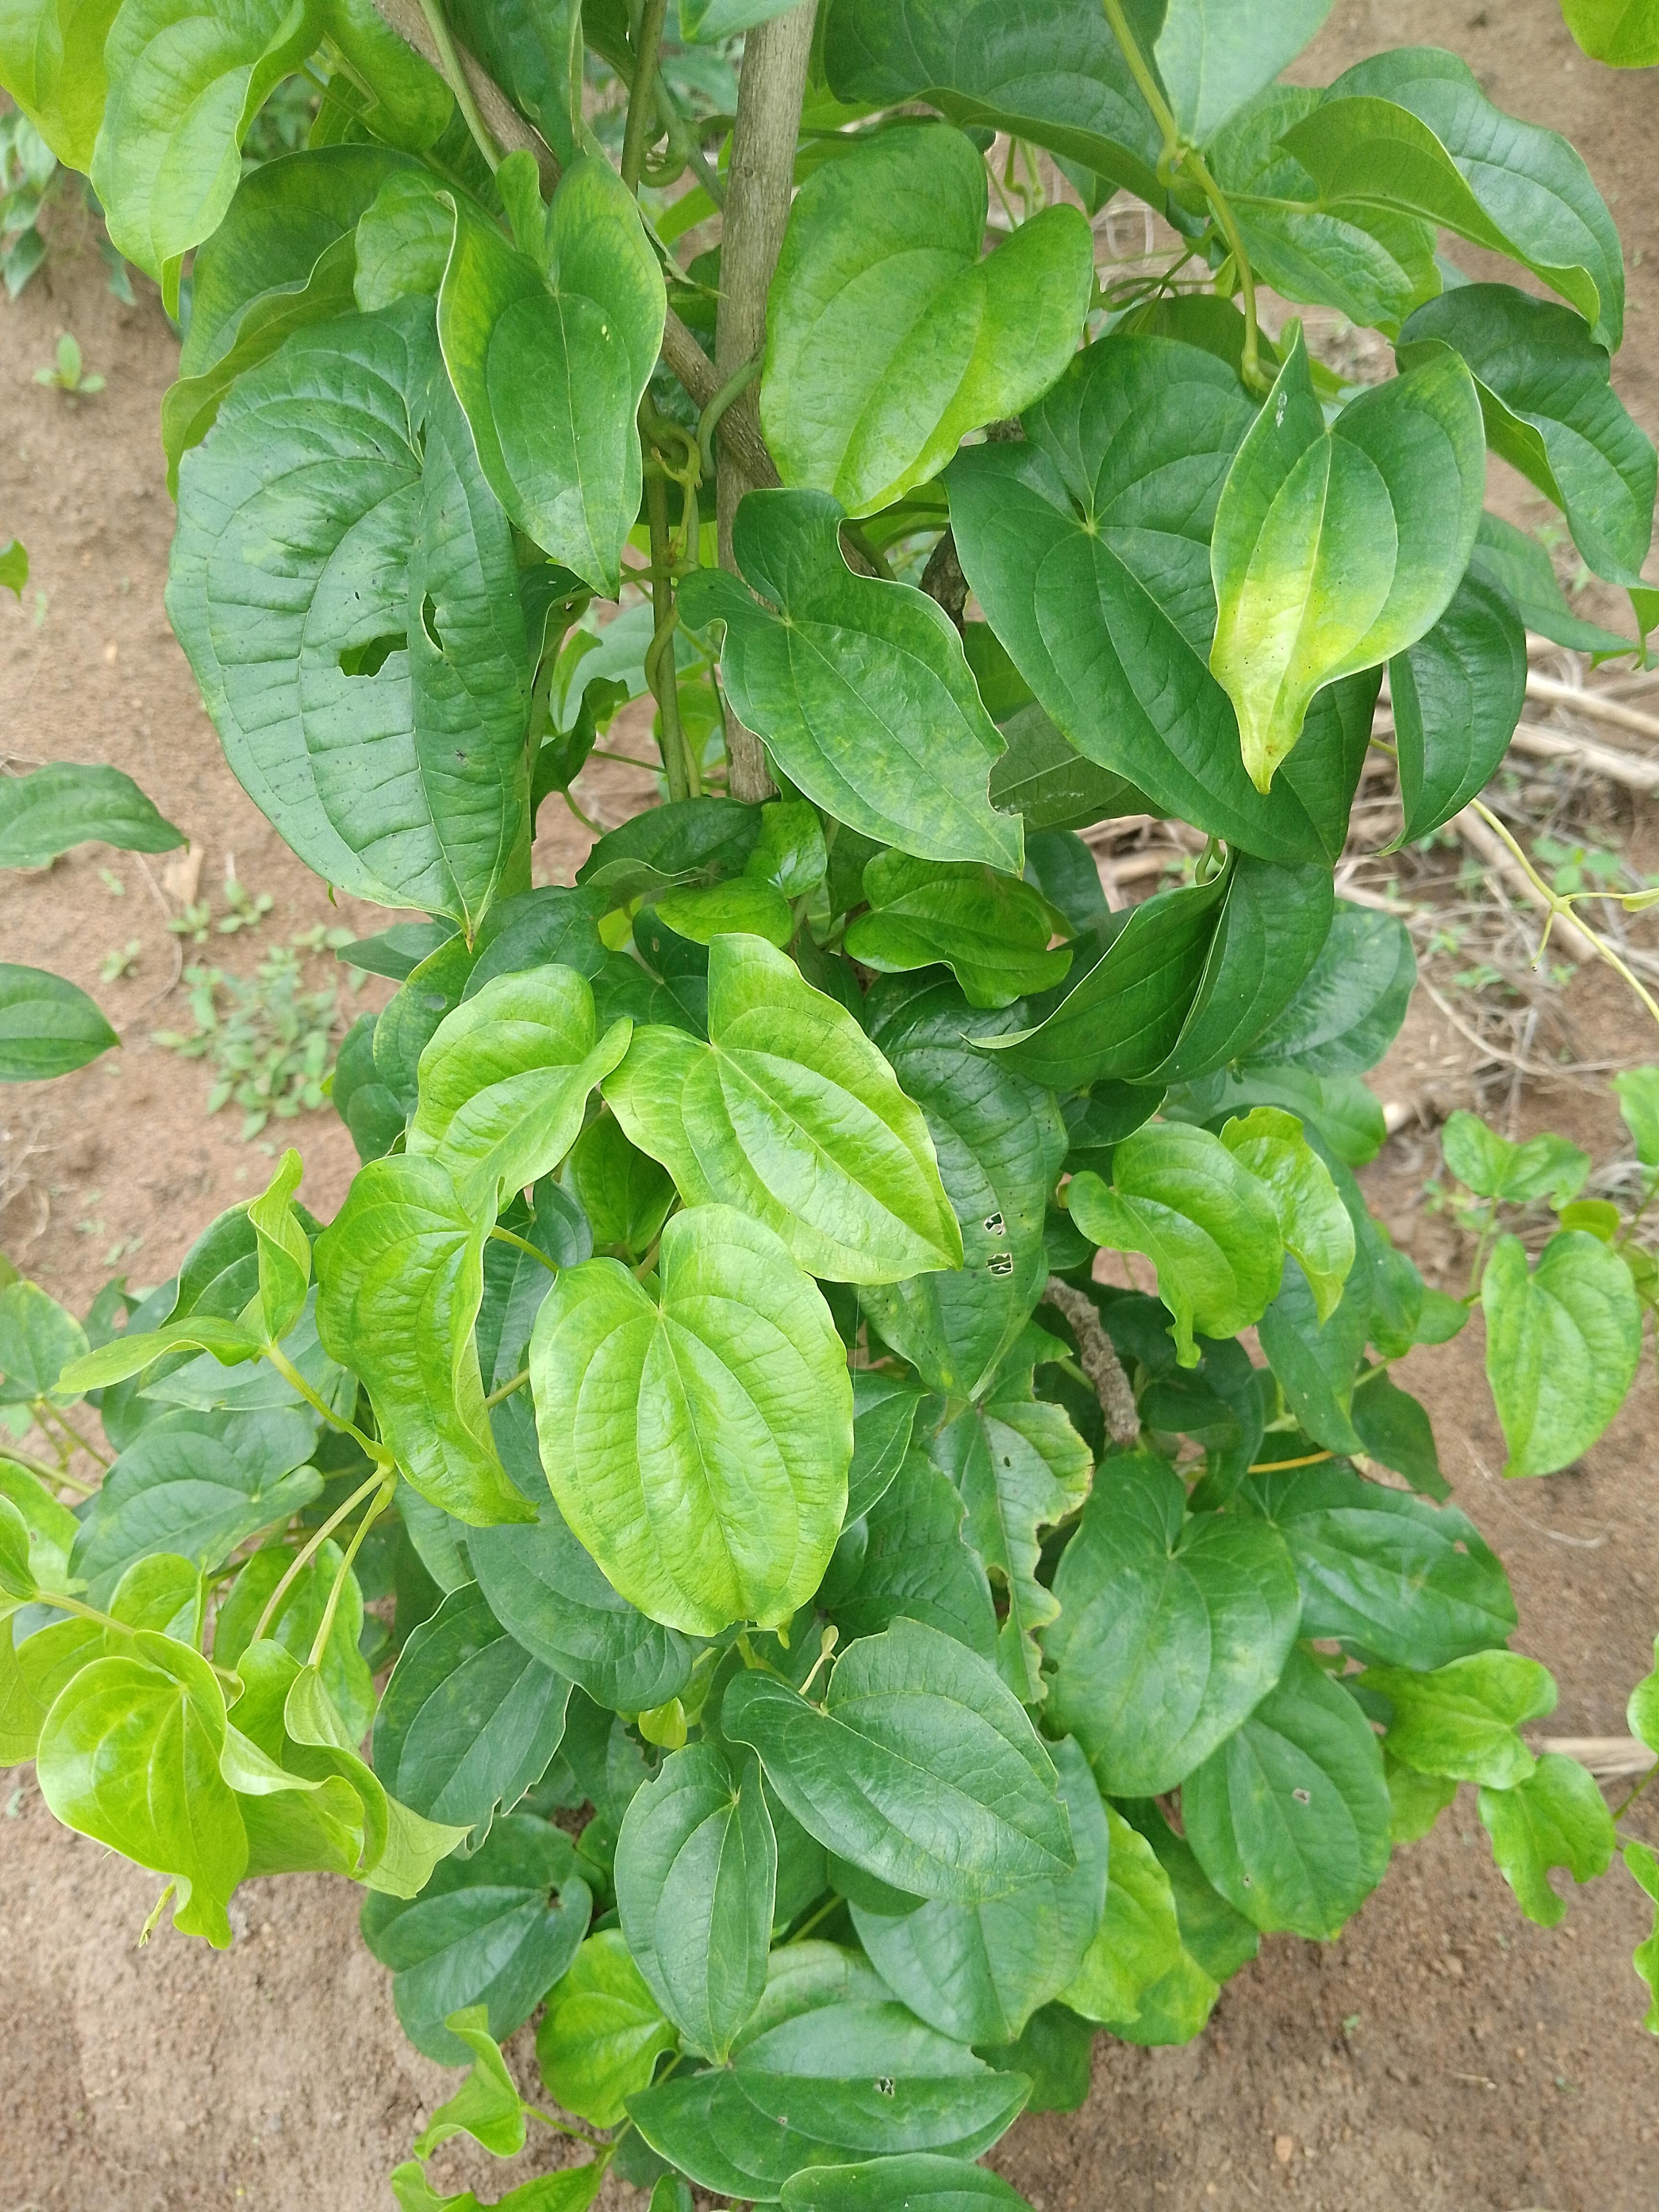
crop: yam
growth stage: vegetative
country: Nigeria
